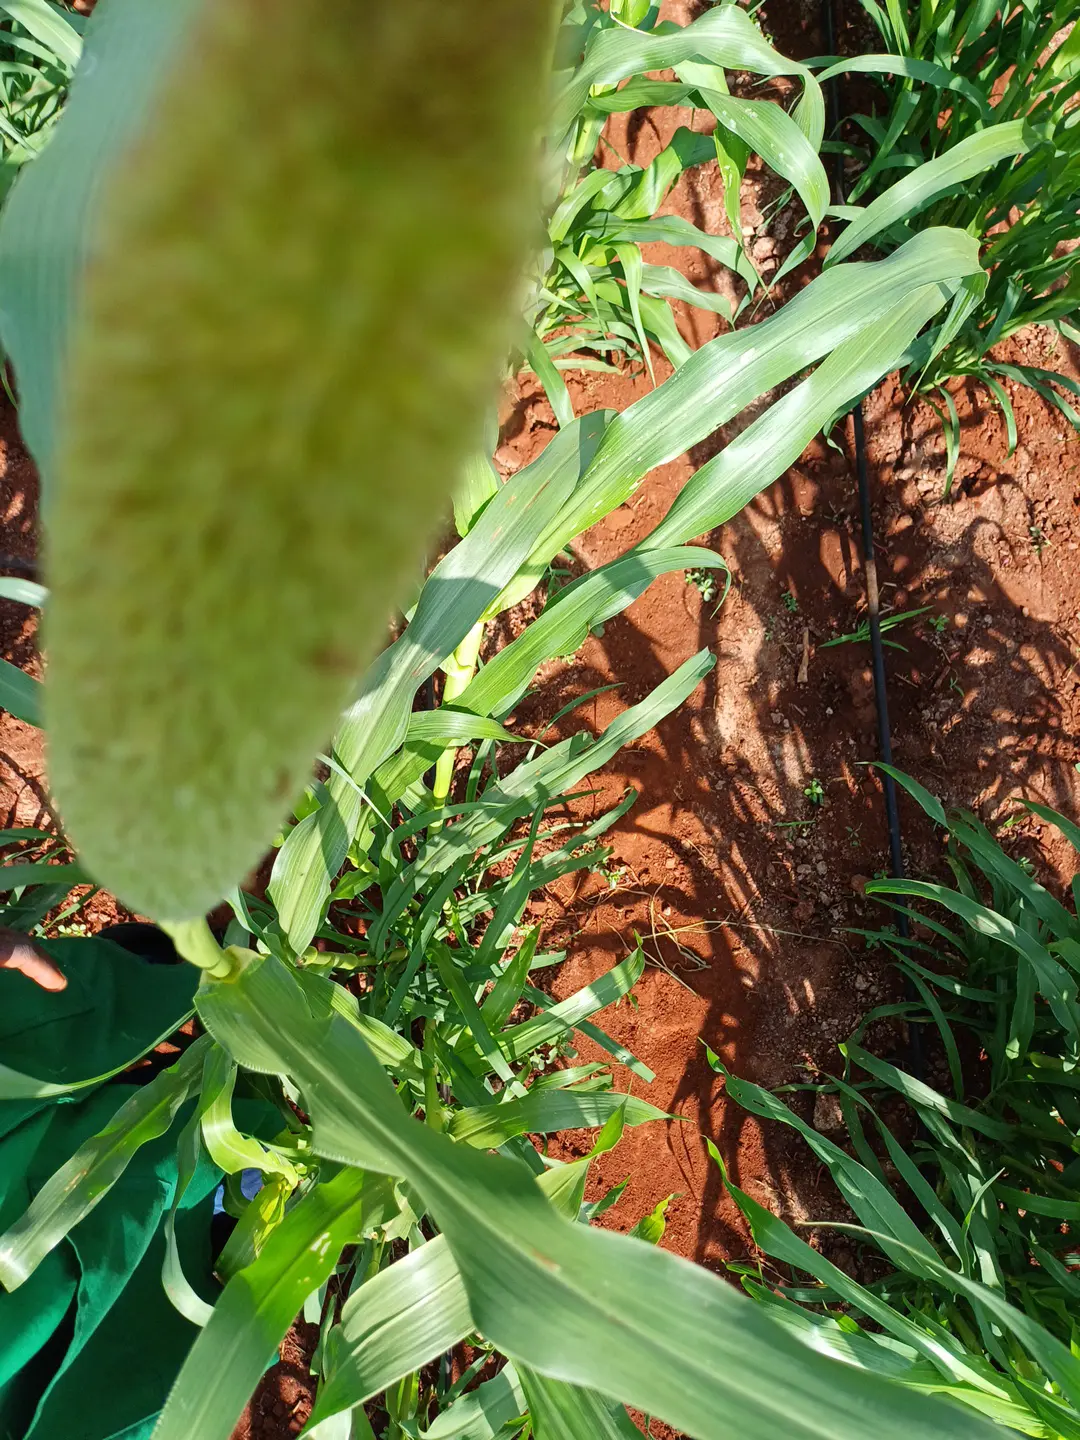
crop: pearl millet
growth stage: flowering
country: Kenya
